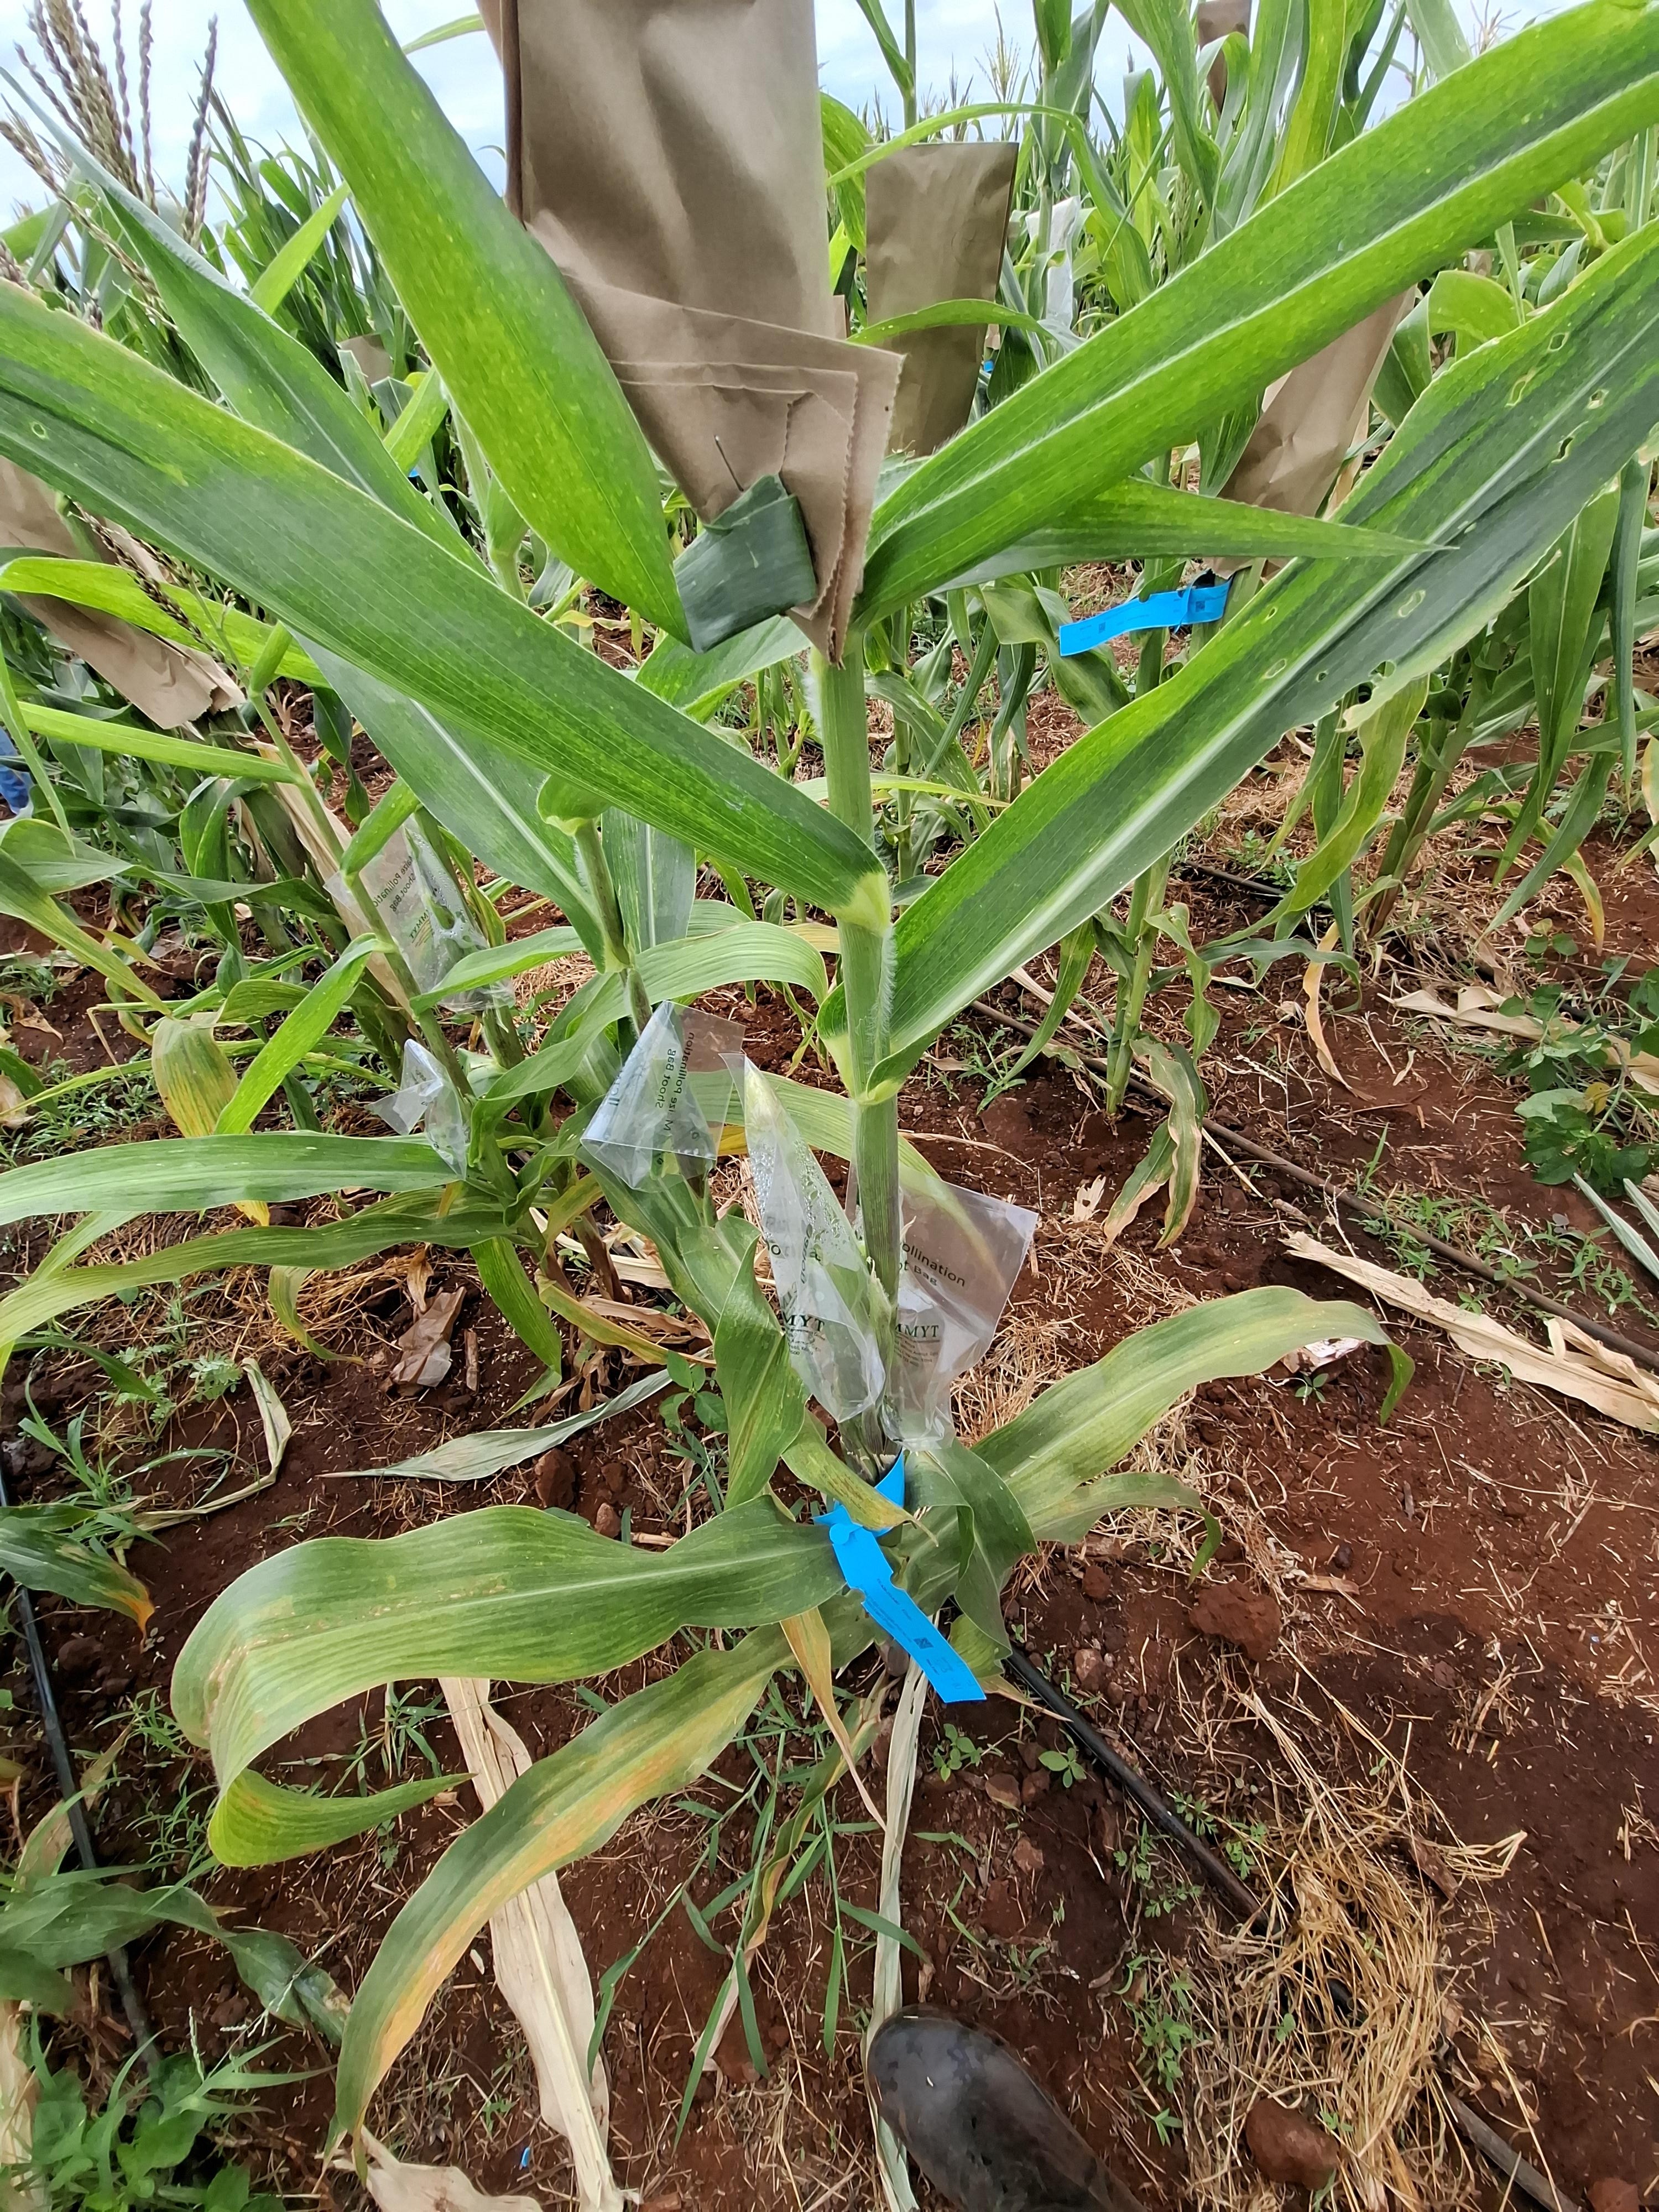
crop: maize
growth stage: flowering
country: Kenya
